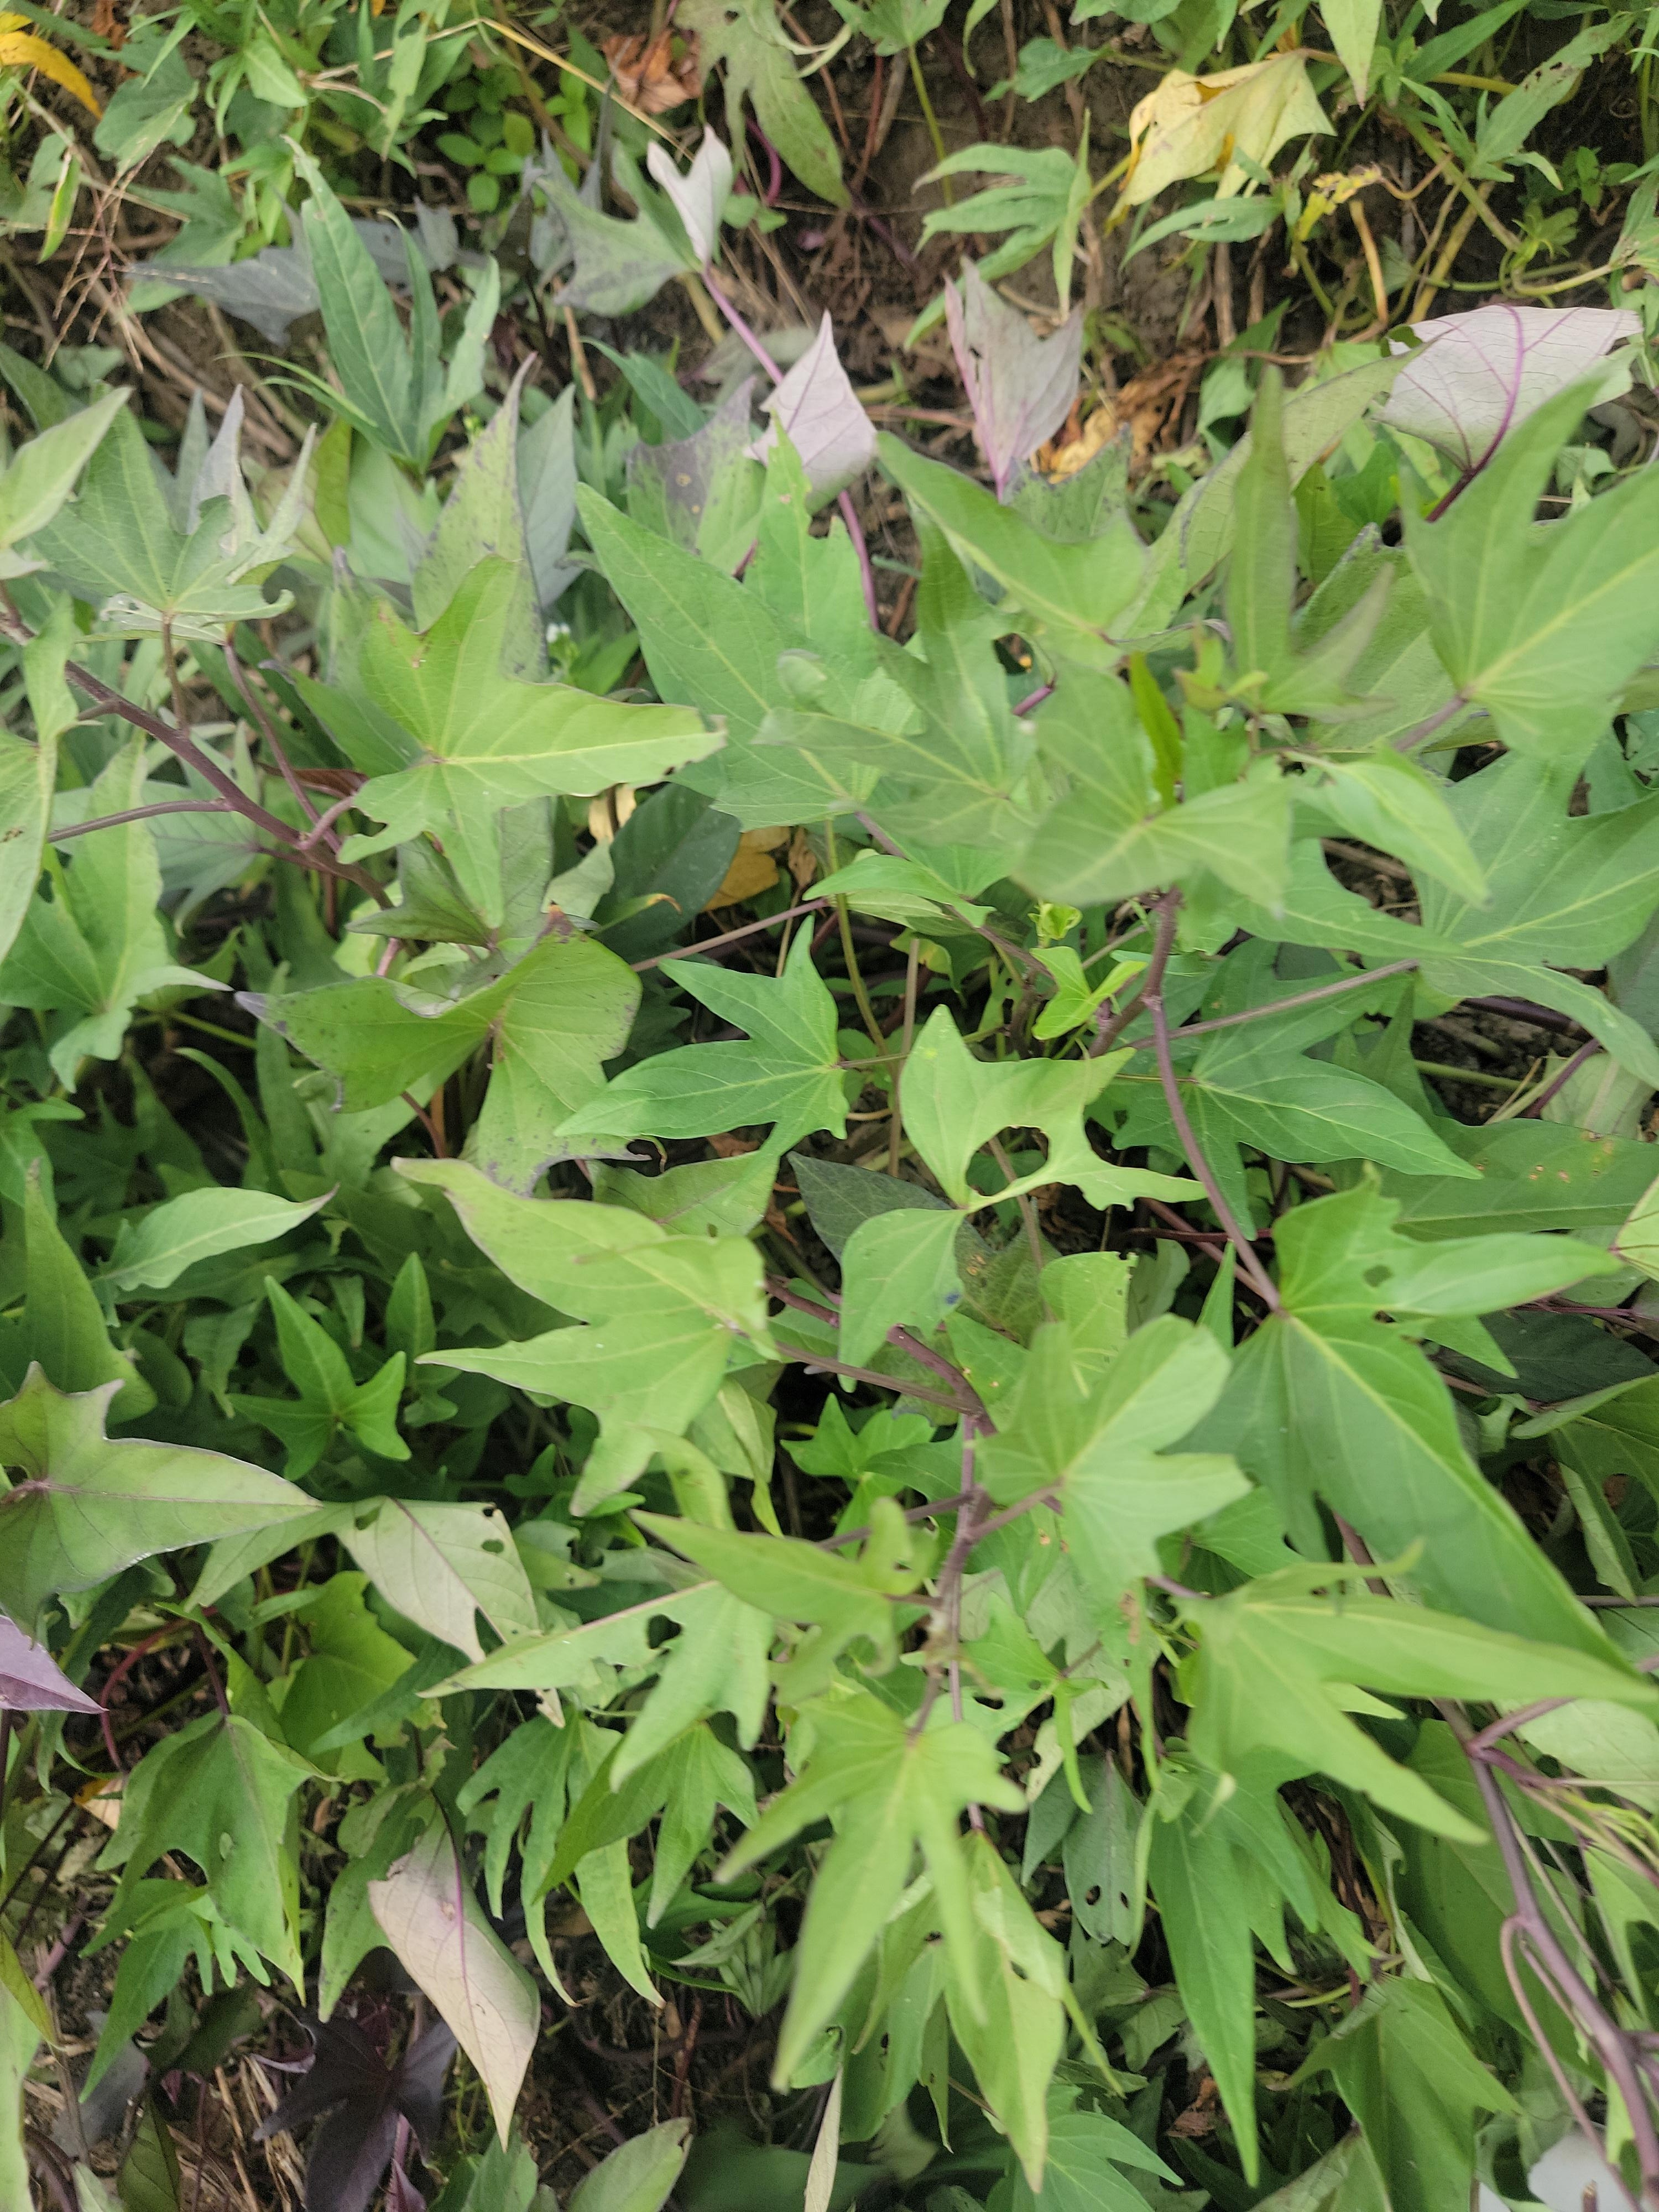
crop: sweet potato
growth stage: flowering
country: Tanzania
